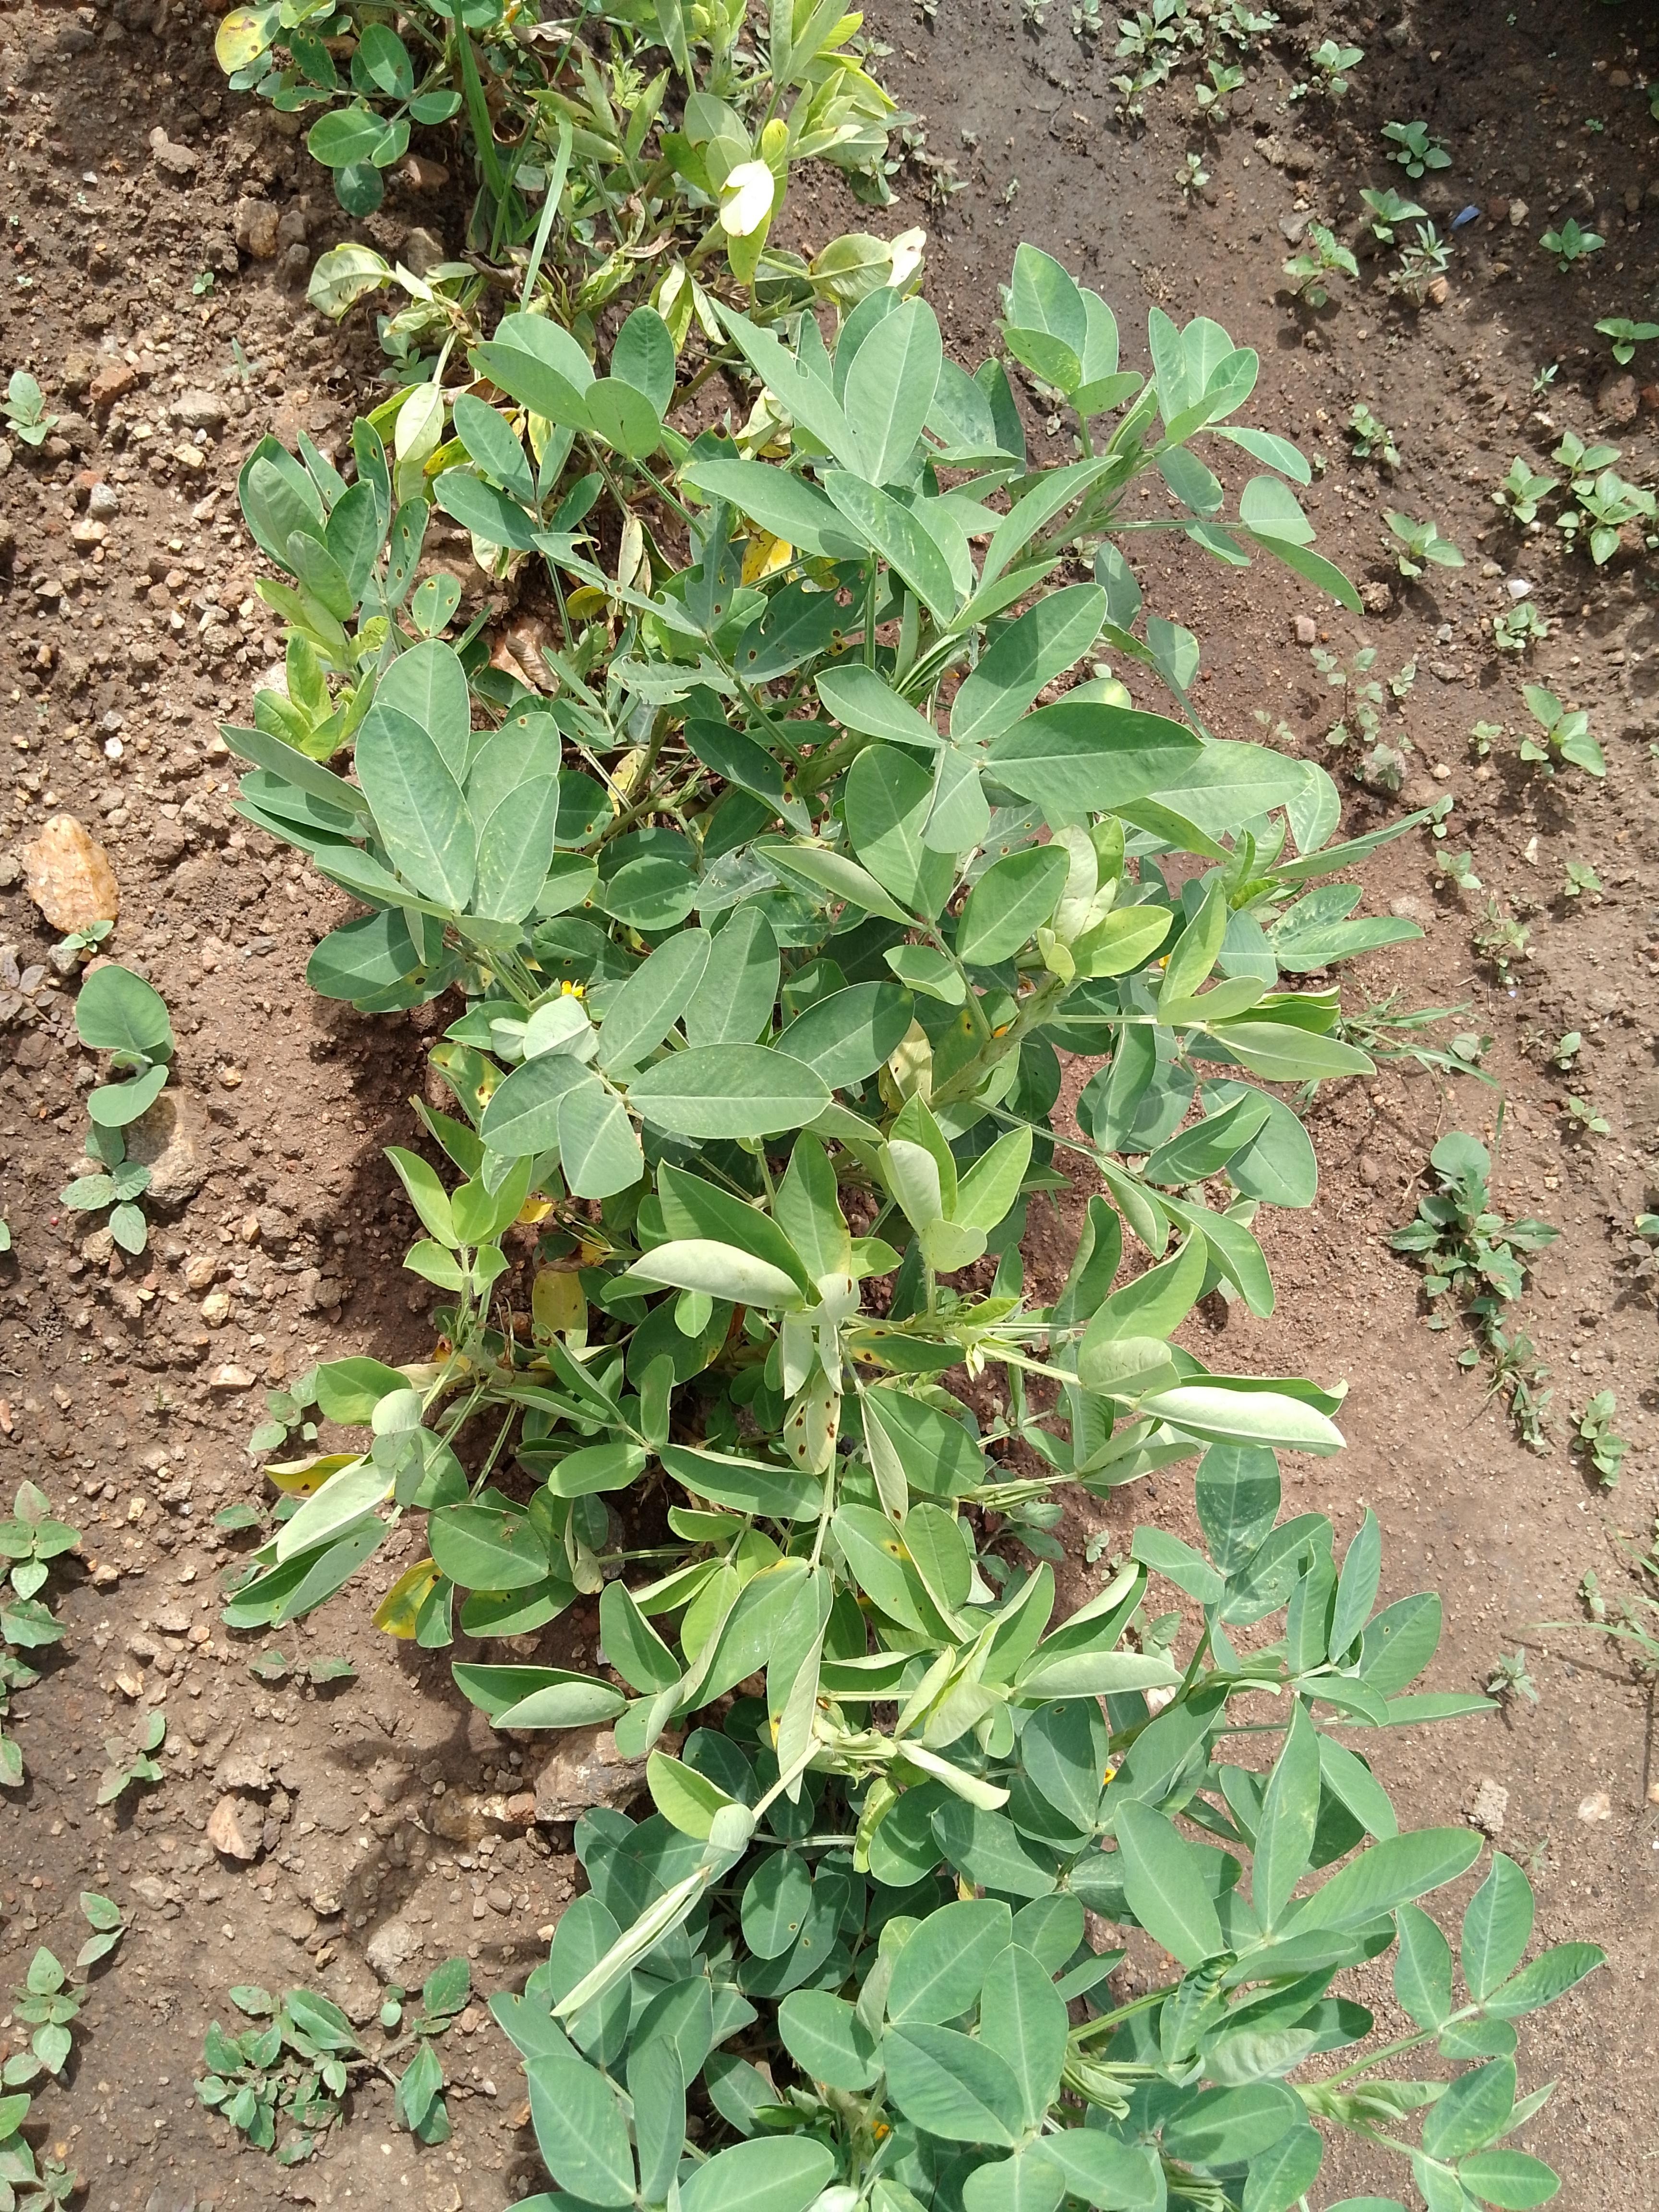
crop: groundnut
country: Malawi
